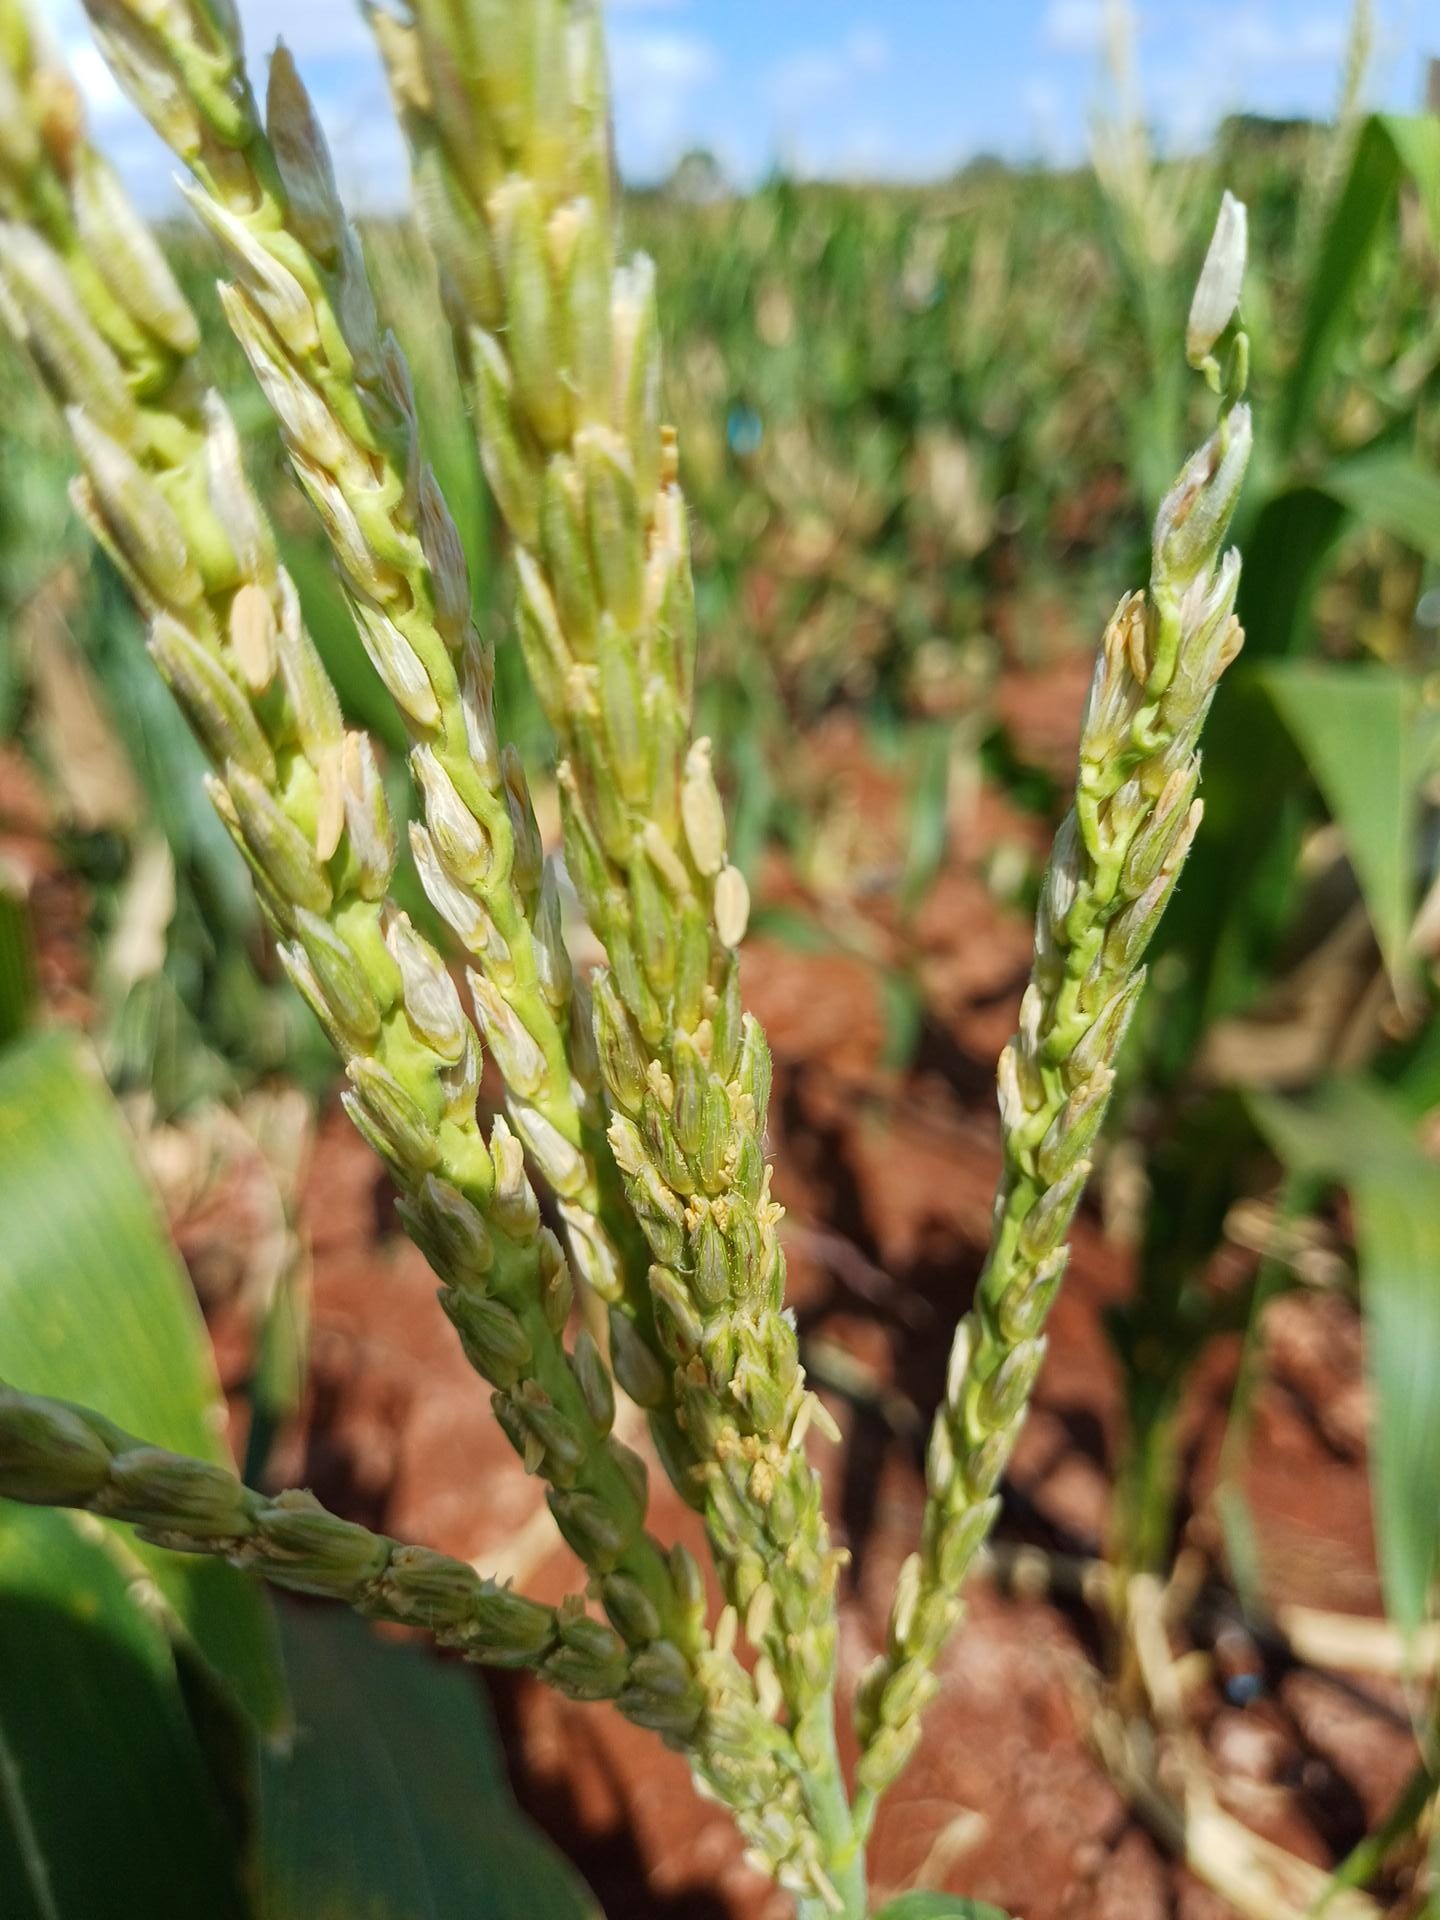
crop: maize
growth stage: flowering
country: Kenya
